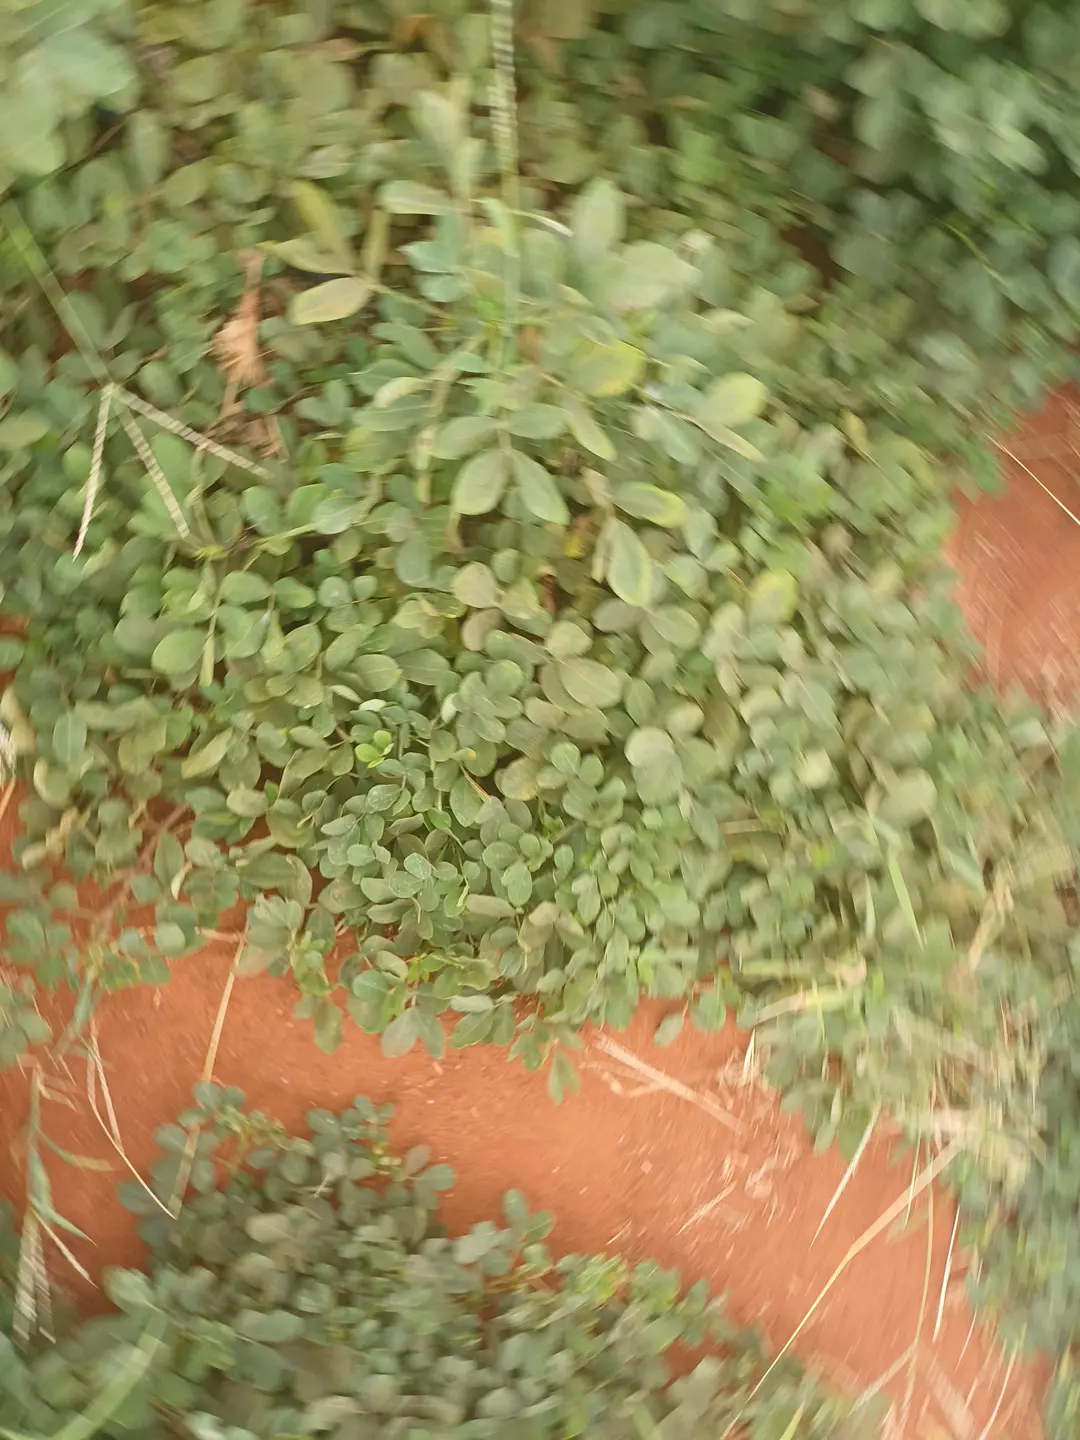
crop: groundnut
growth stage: pegging
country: Kenya
